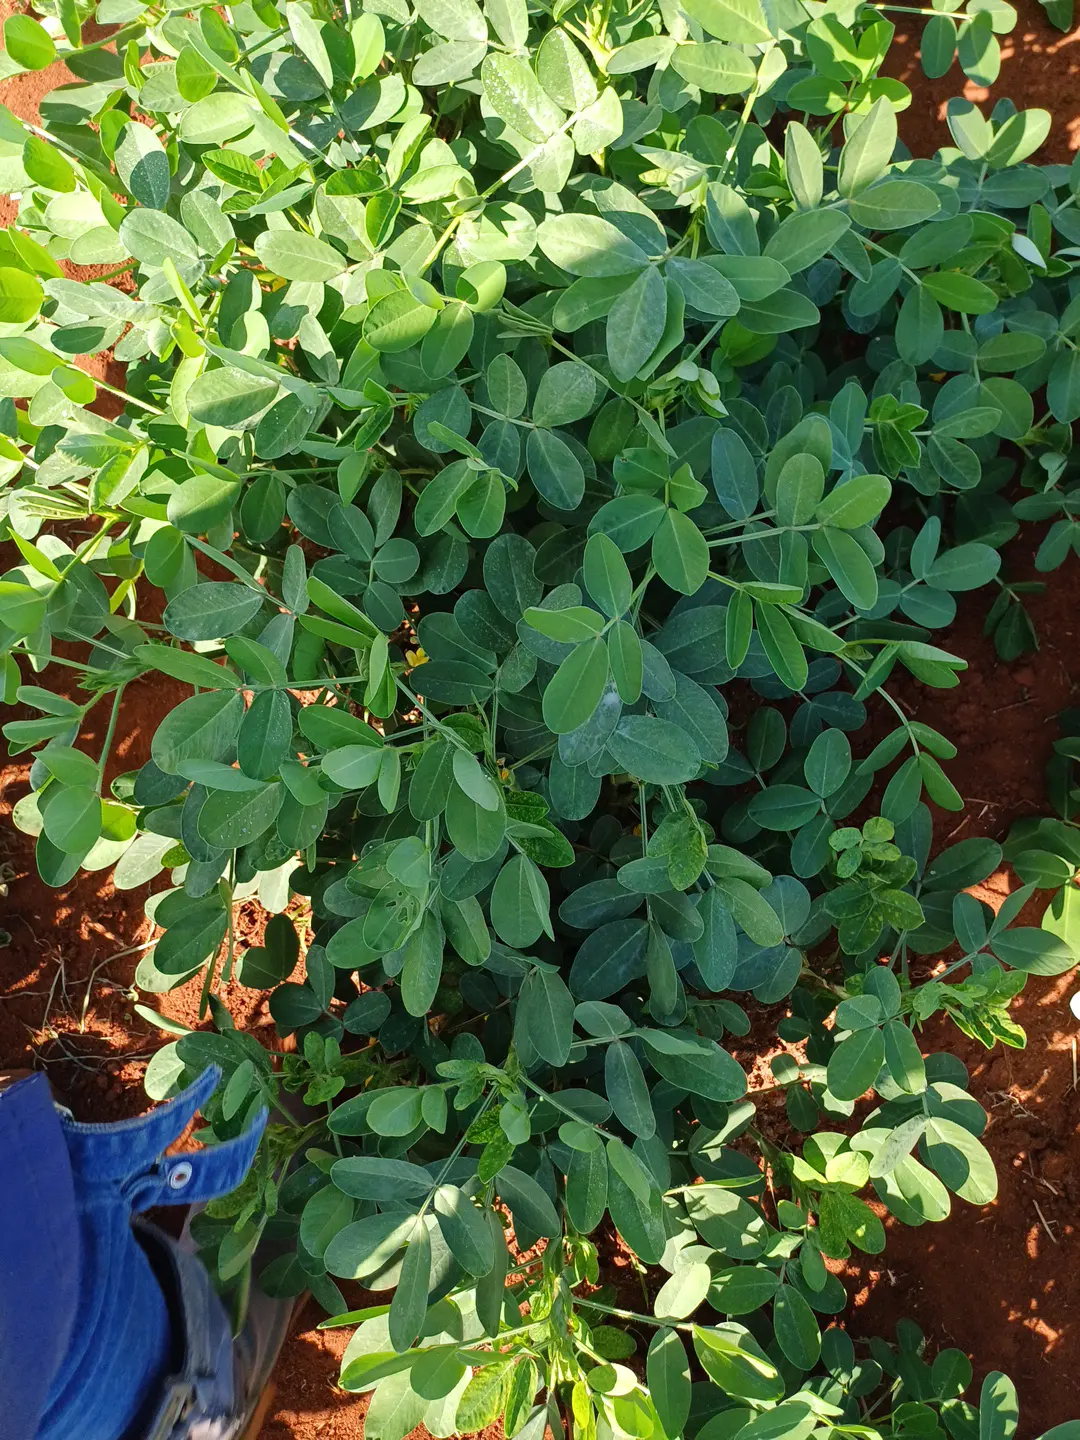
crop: groundnut
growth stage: flowering
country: Kenya
